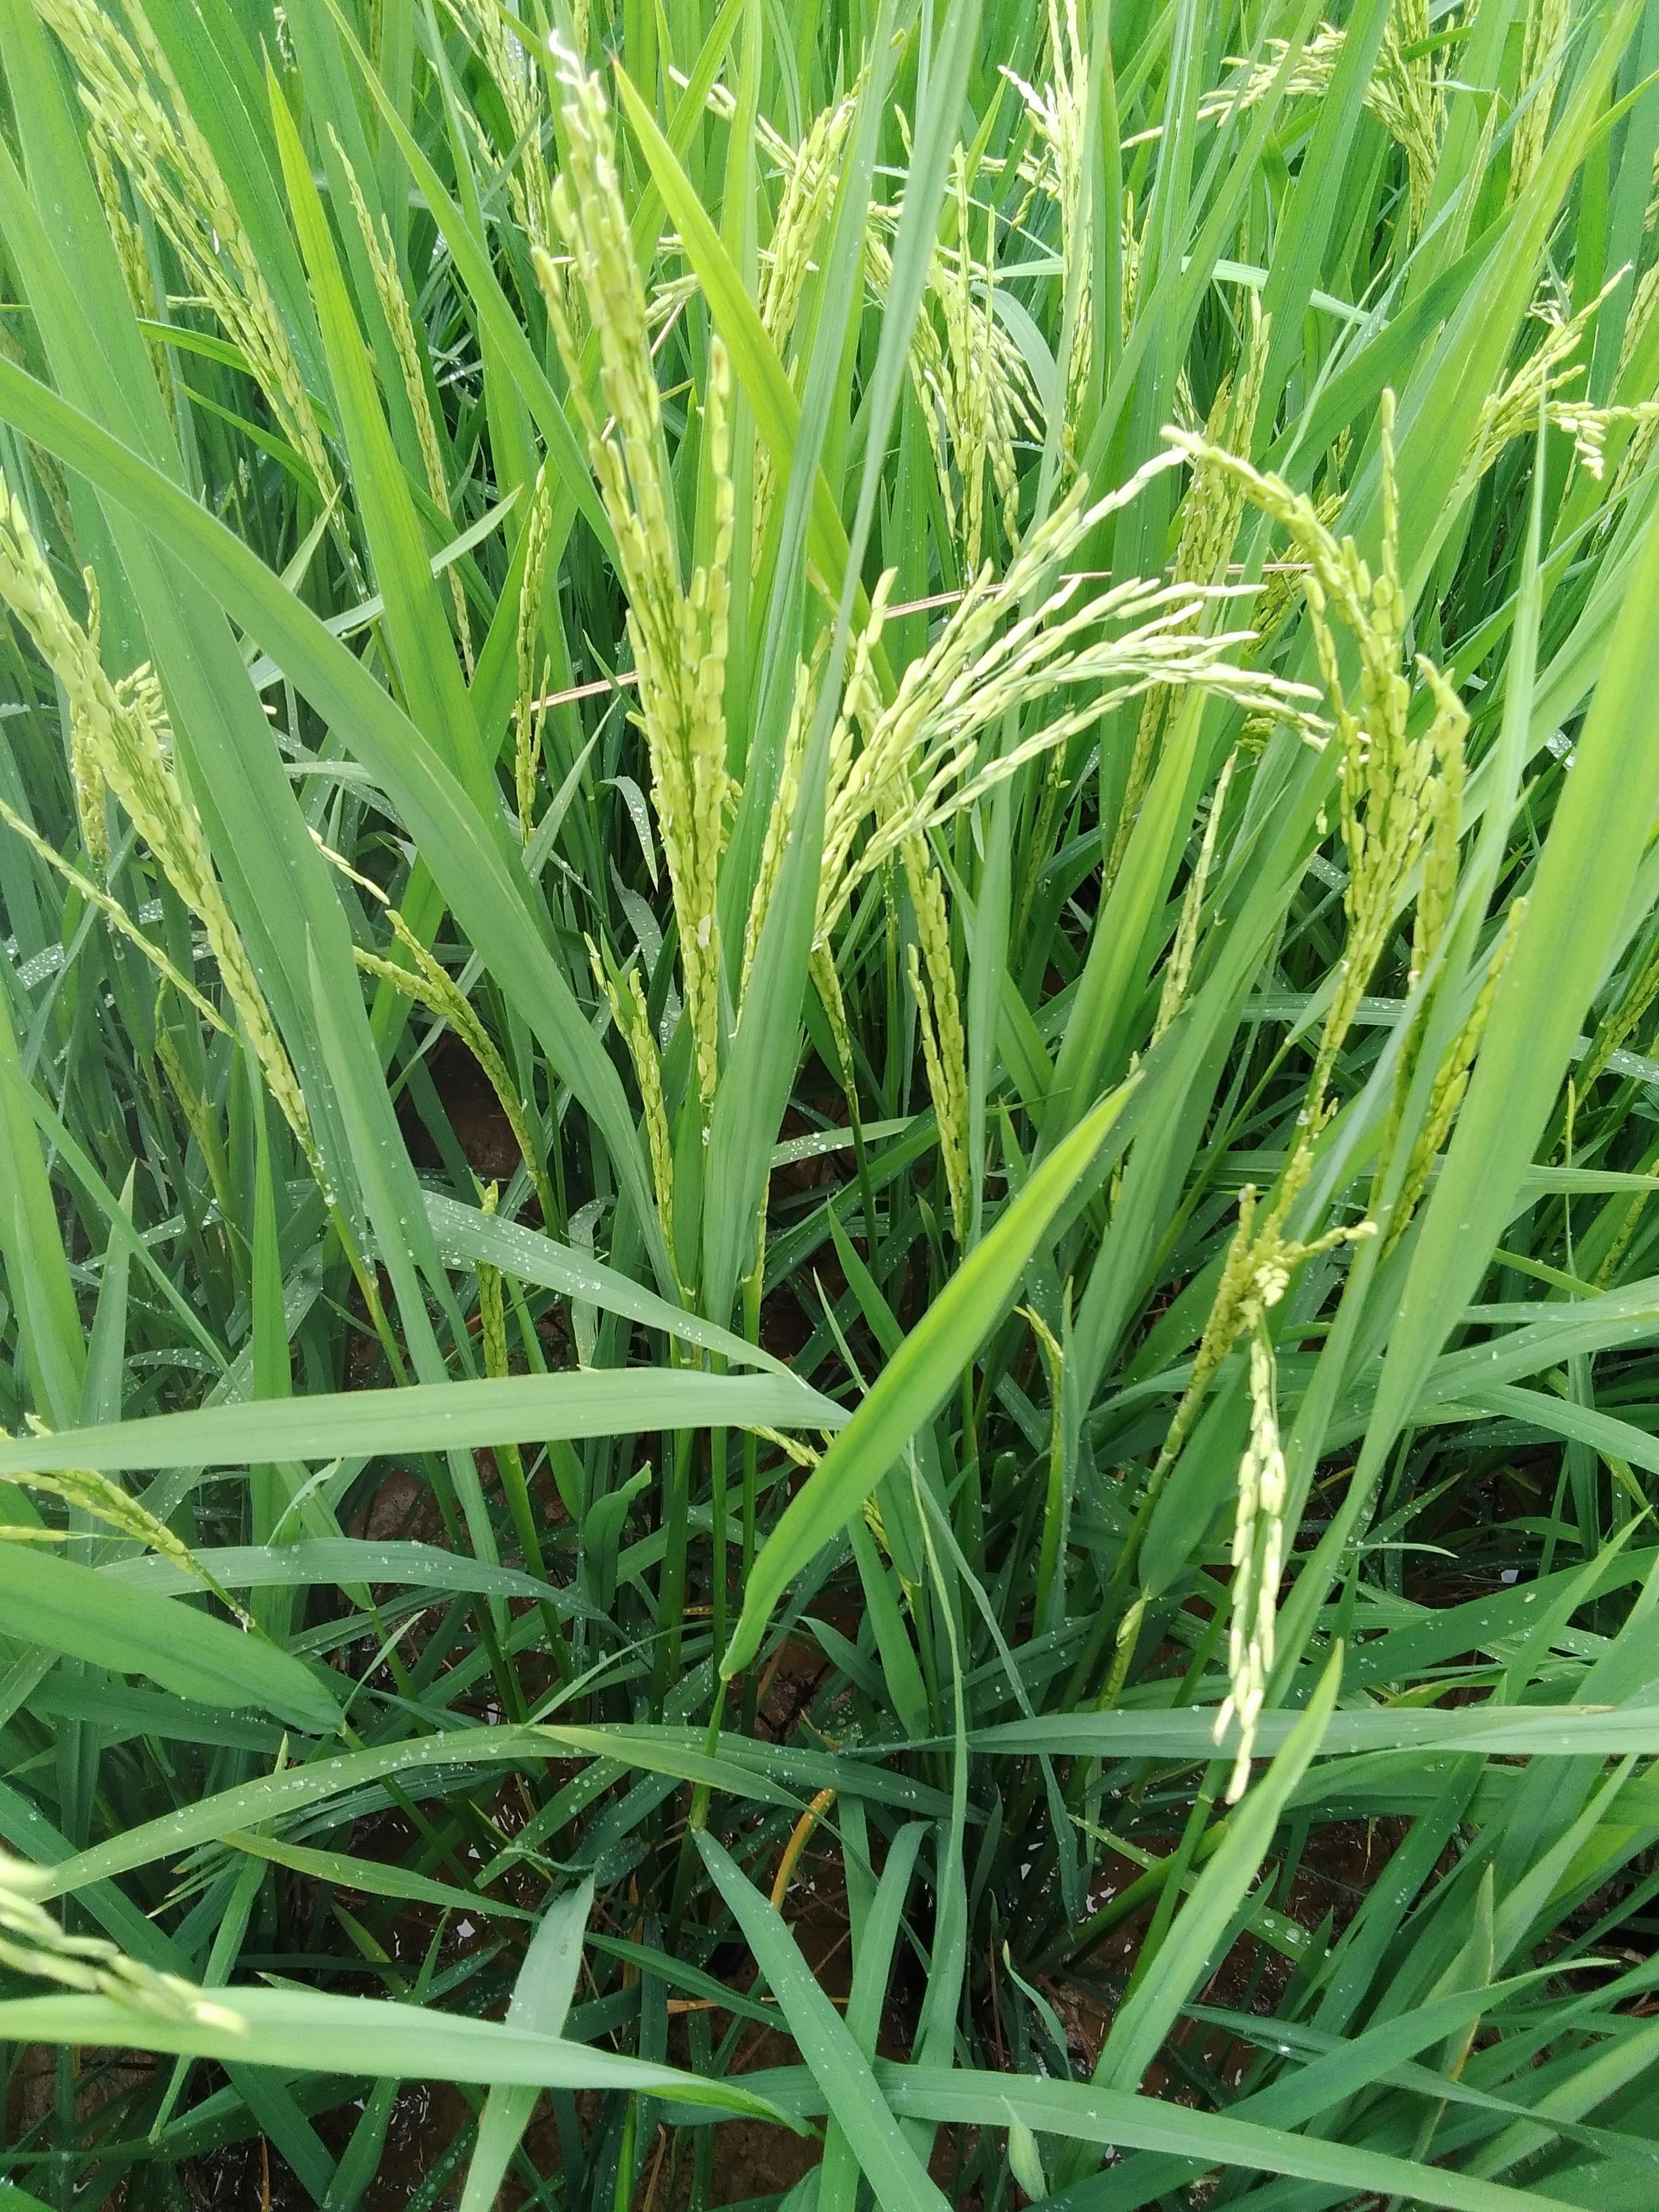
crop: rice
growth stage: flowering
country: Nigeria
